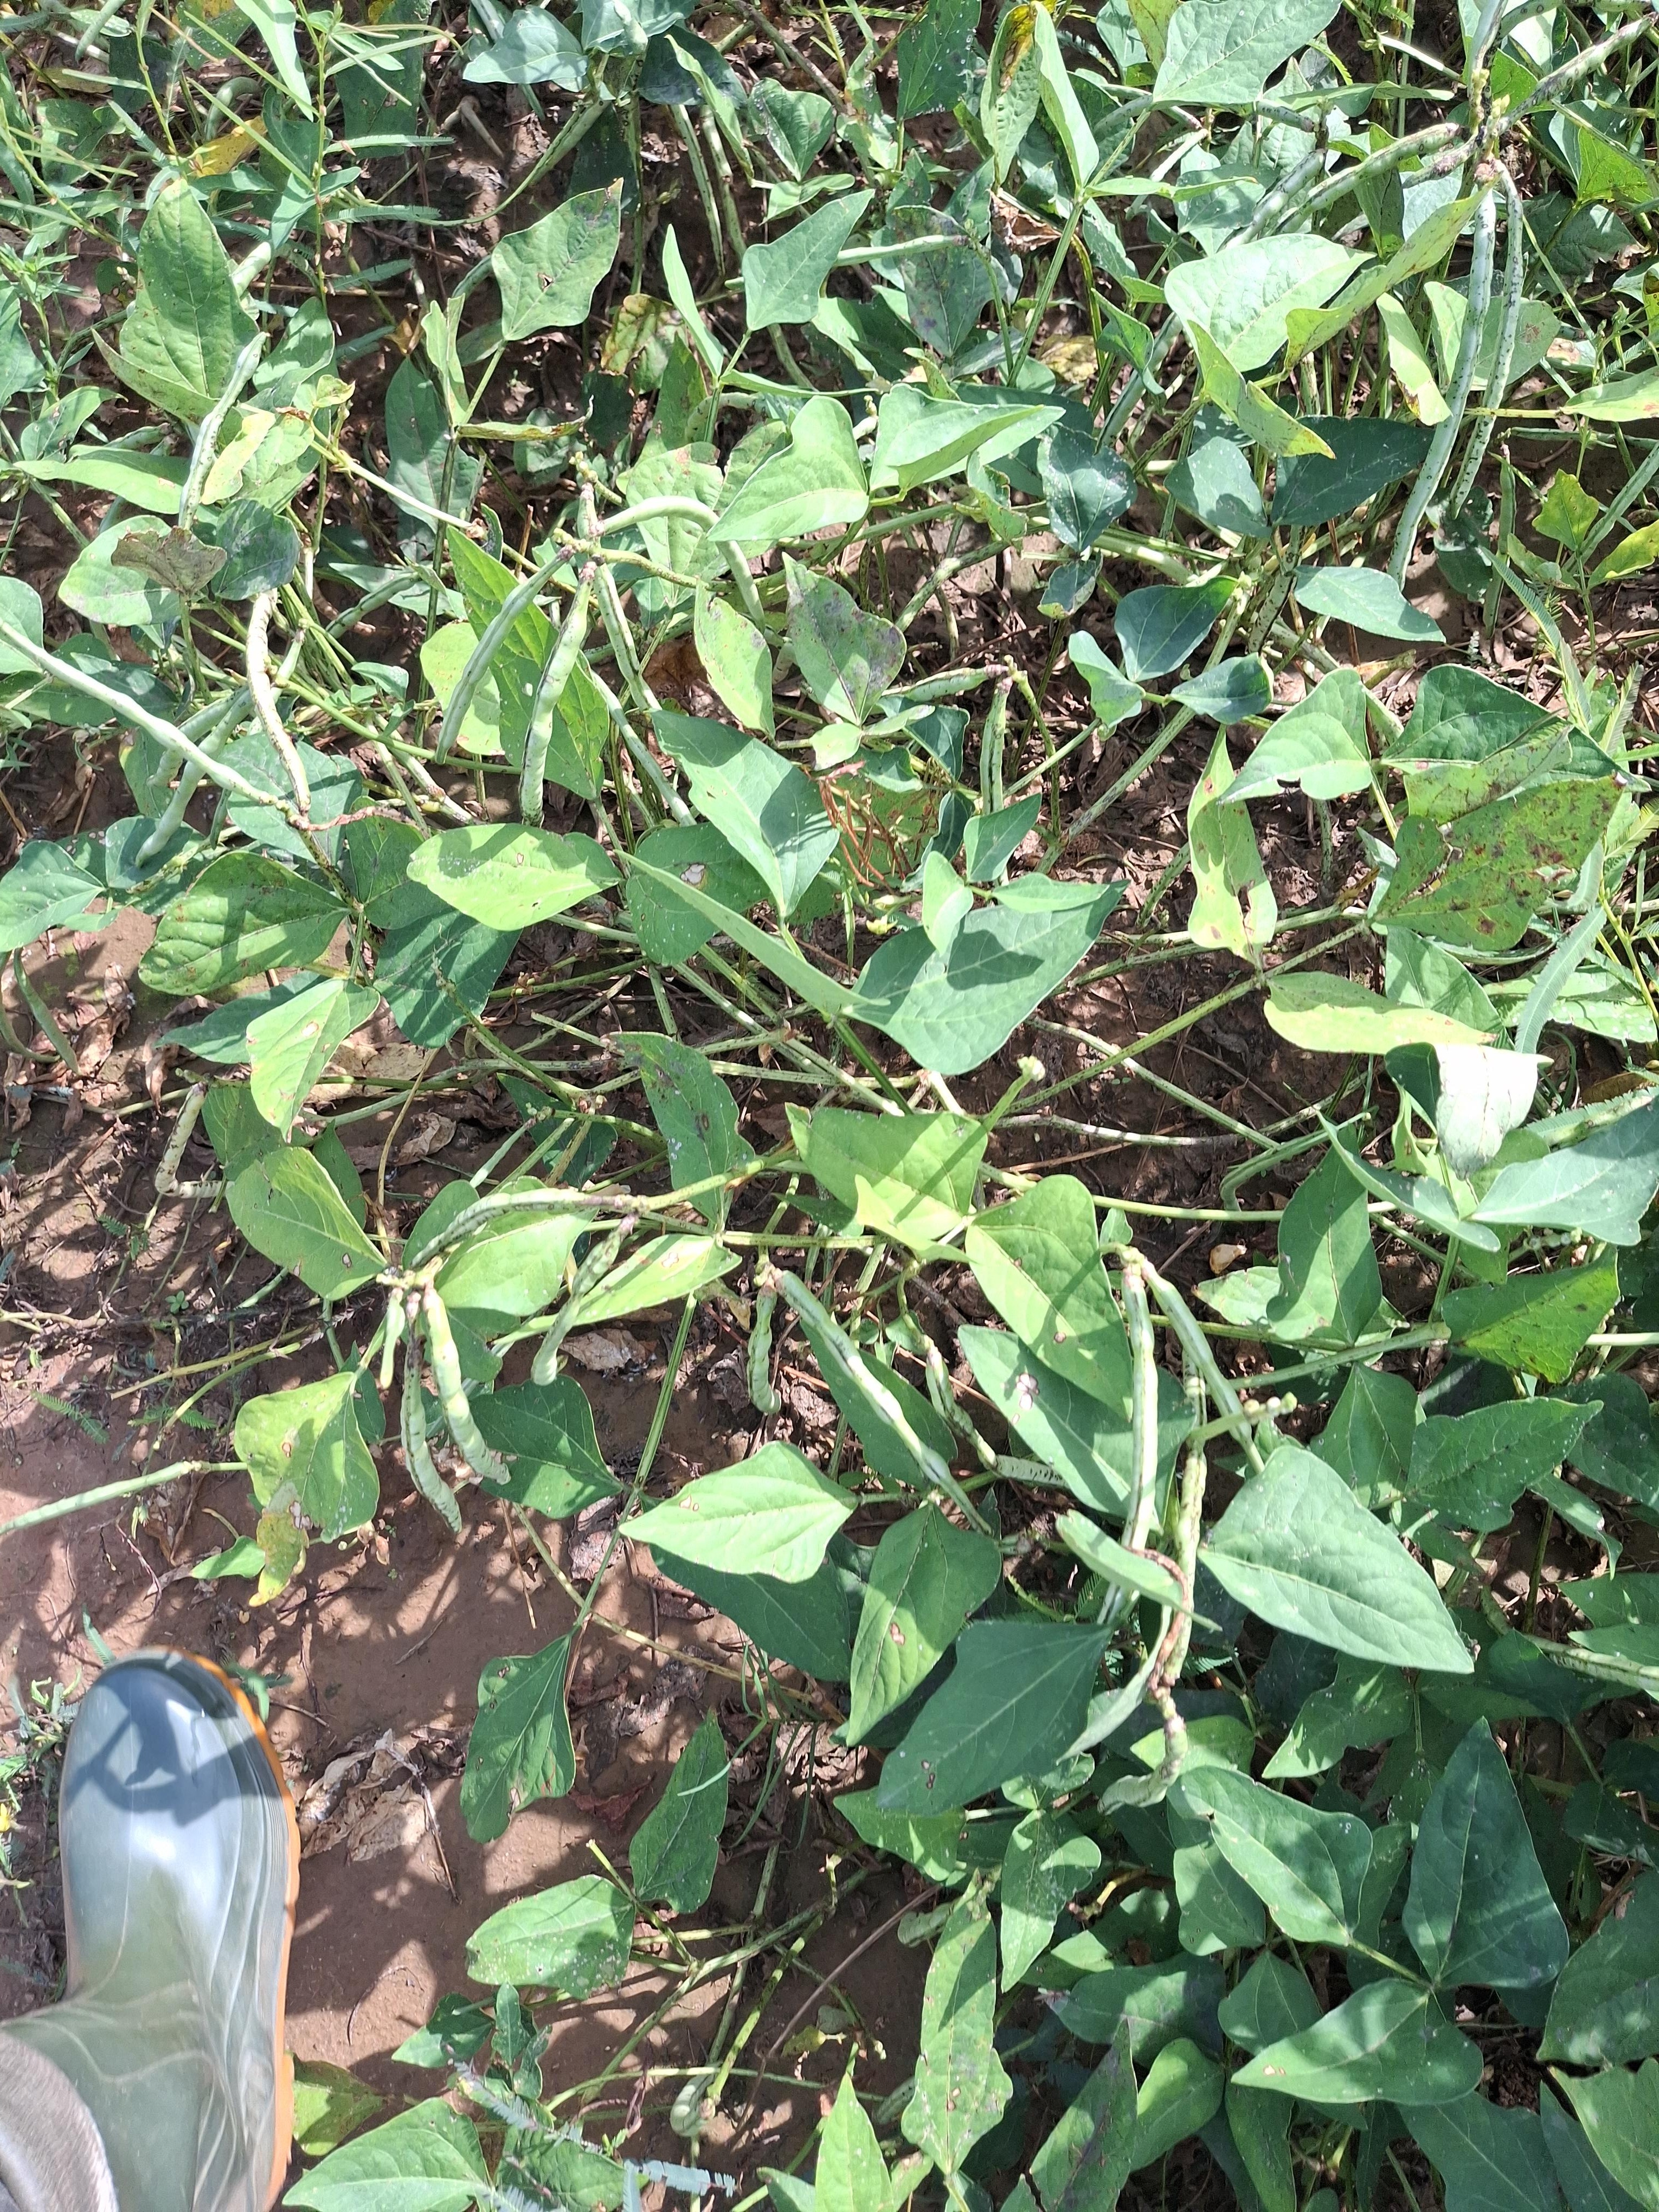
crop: cowpea
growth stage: development pod
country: Nigeria
